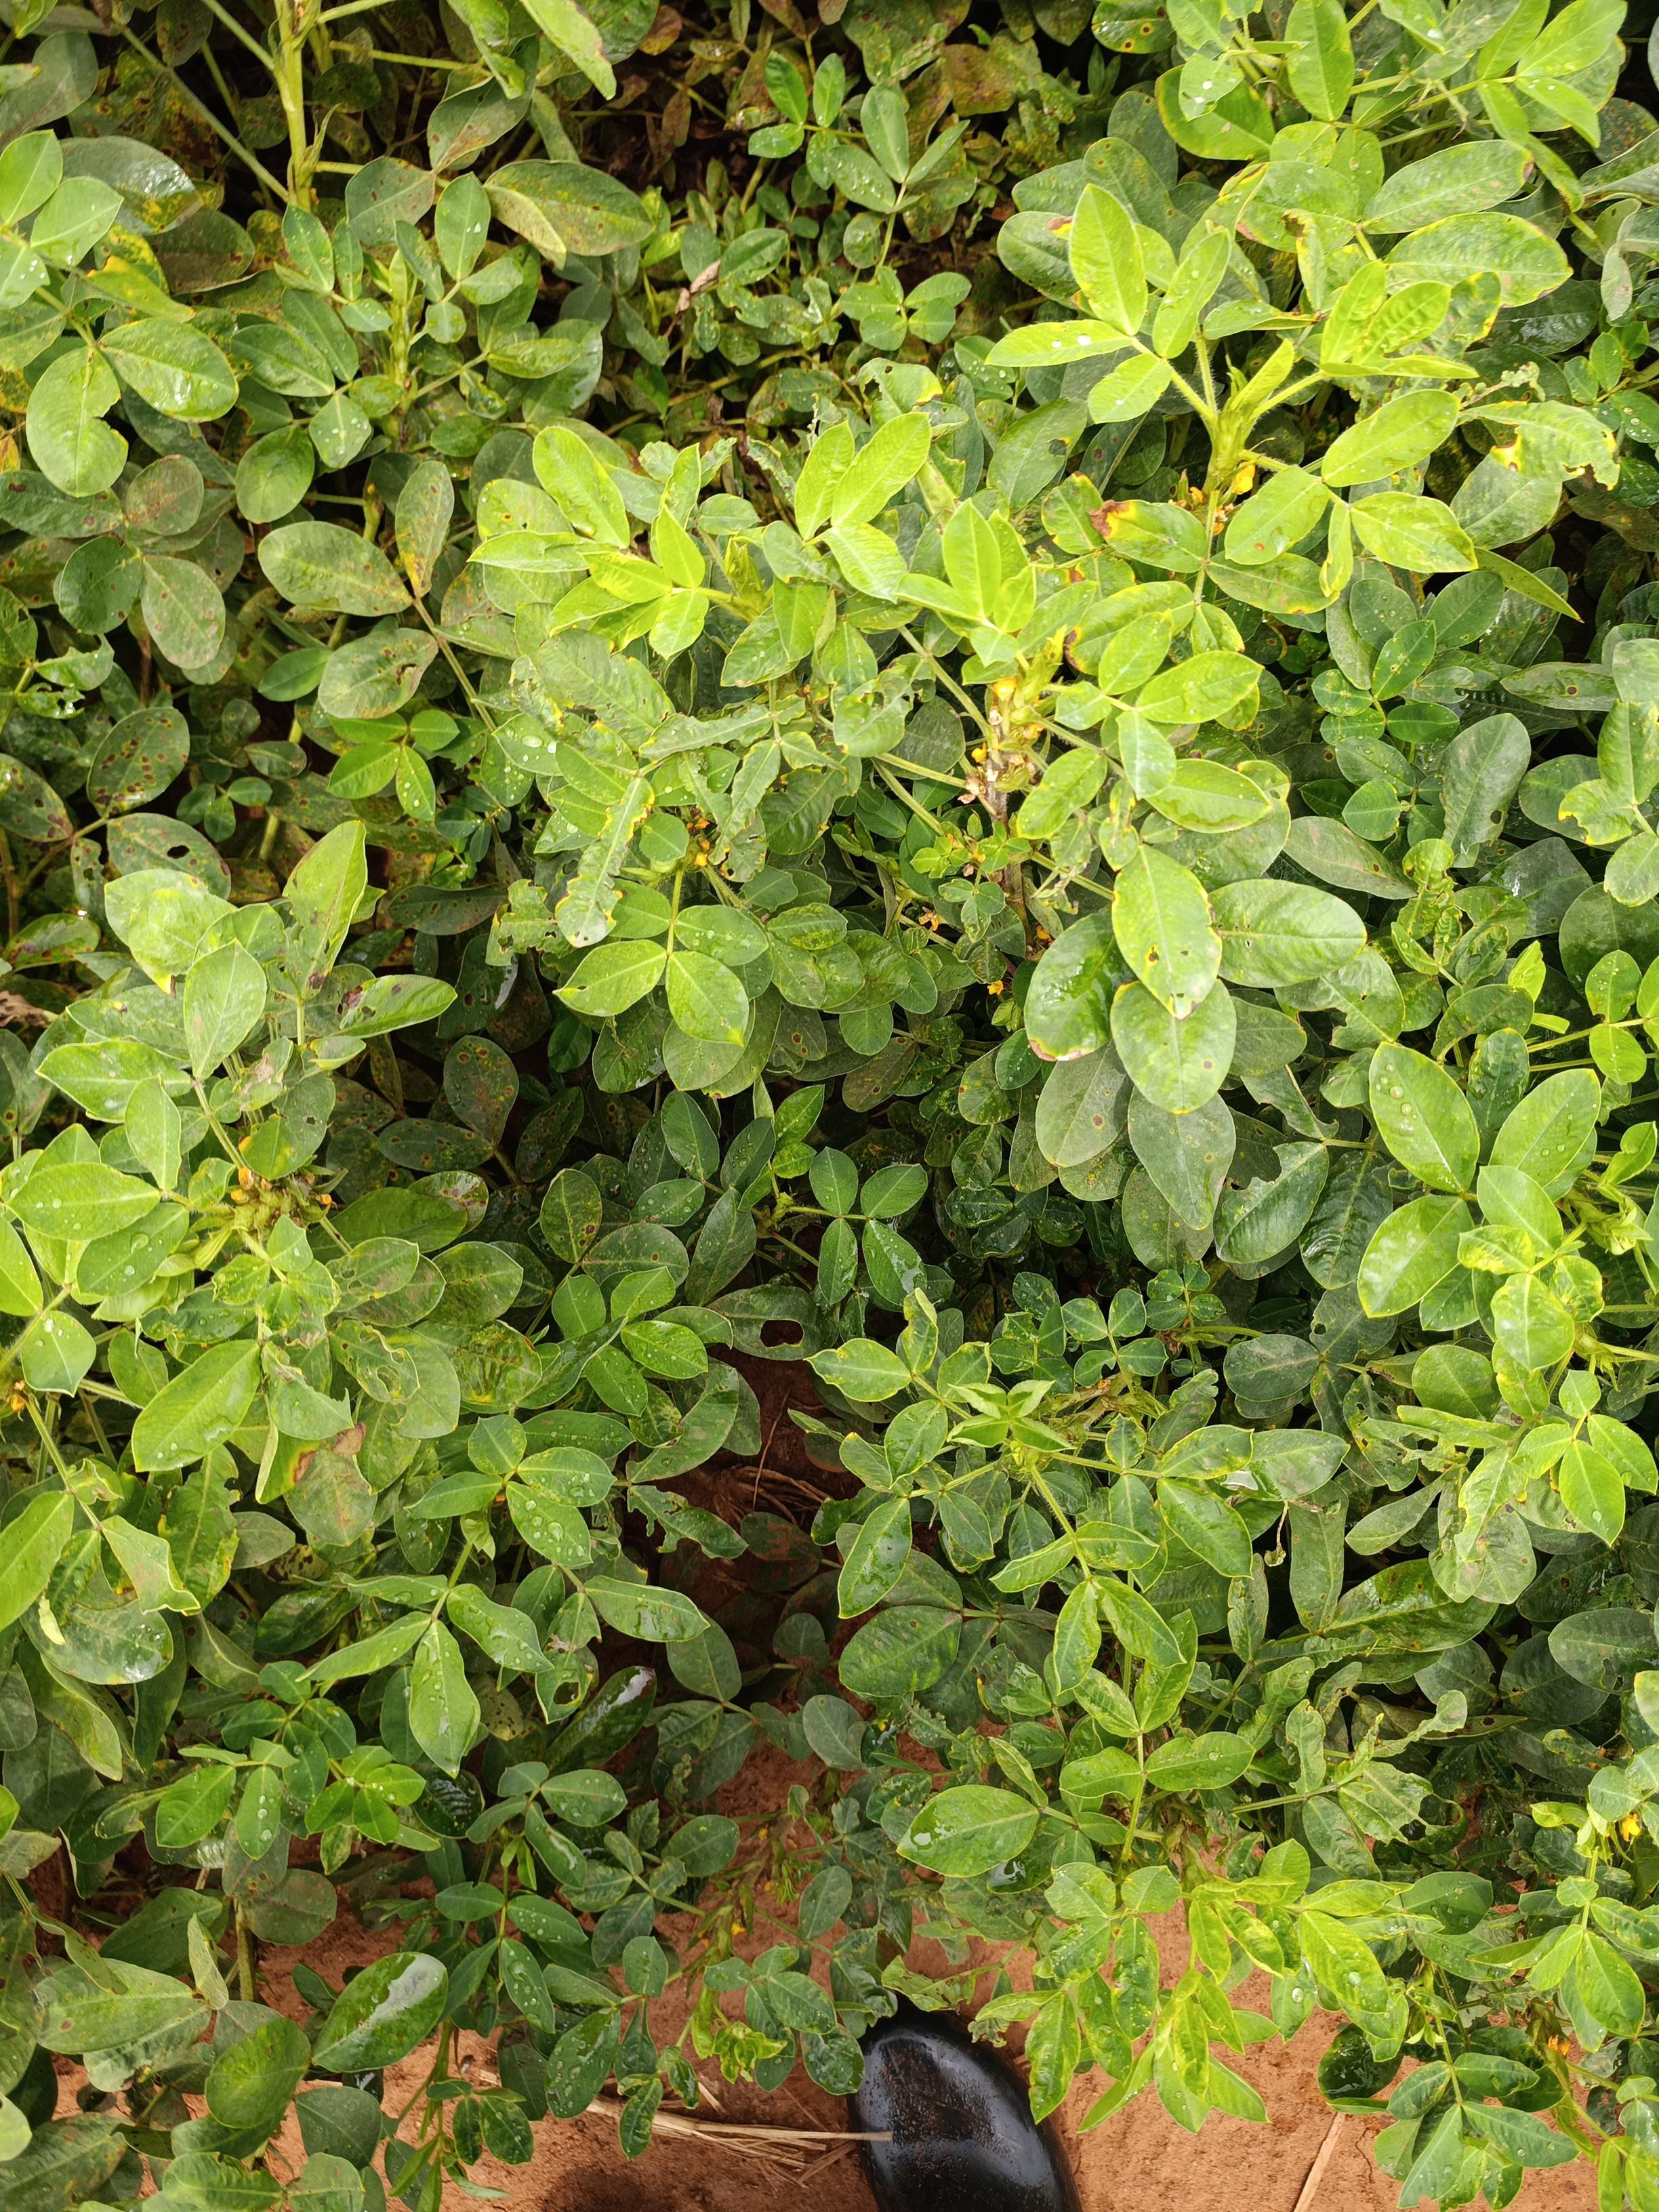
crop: groundnut
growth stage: pegging
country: Kenya
